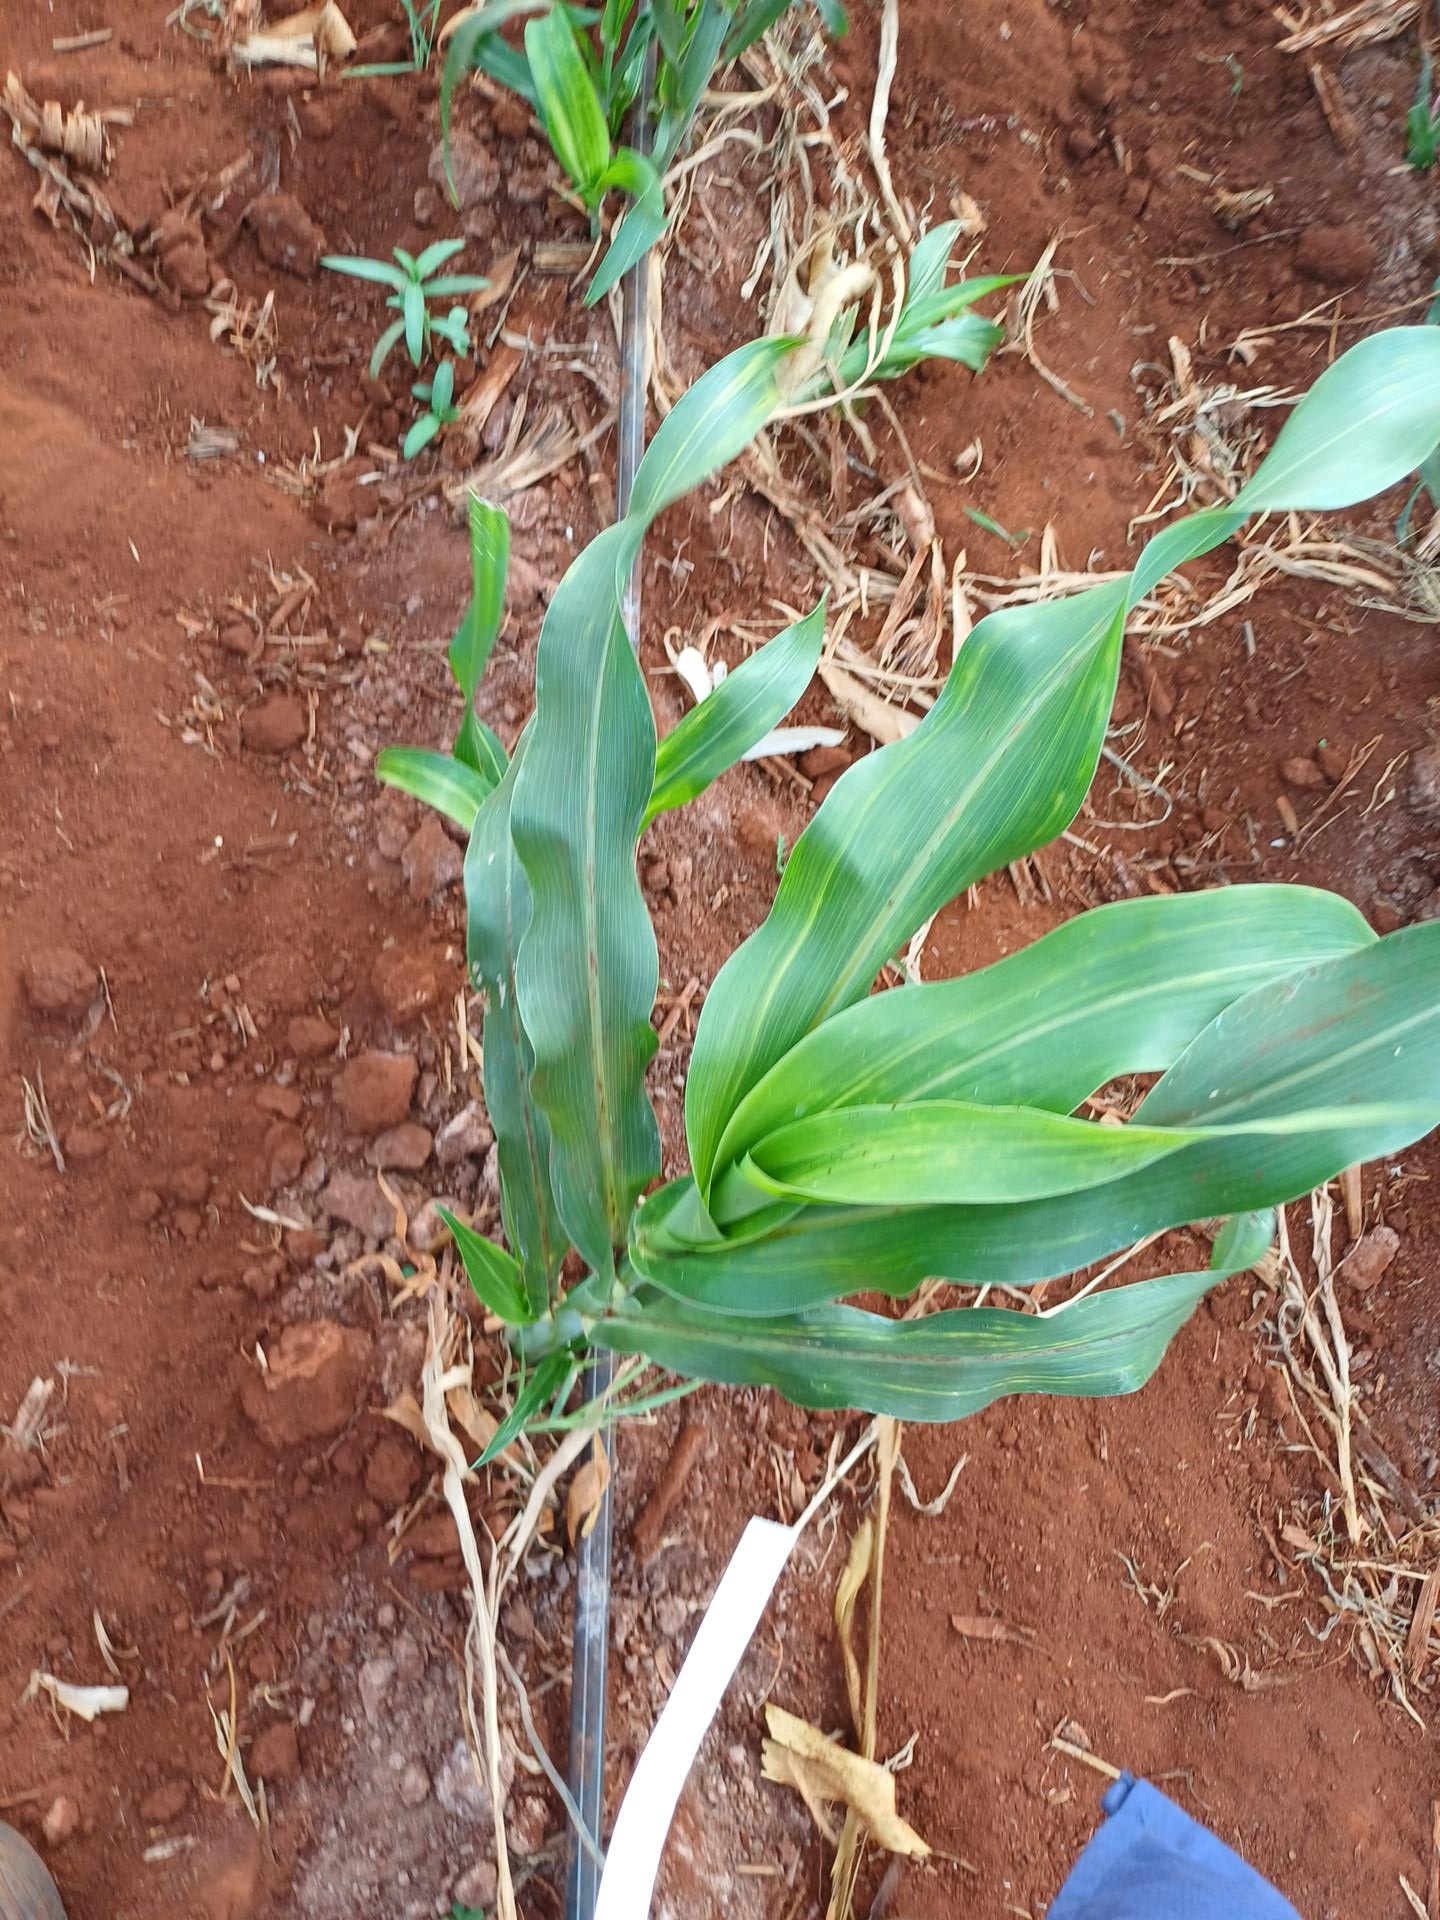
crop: sorghum
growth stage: vegetative
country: Kenya
